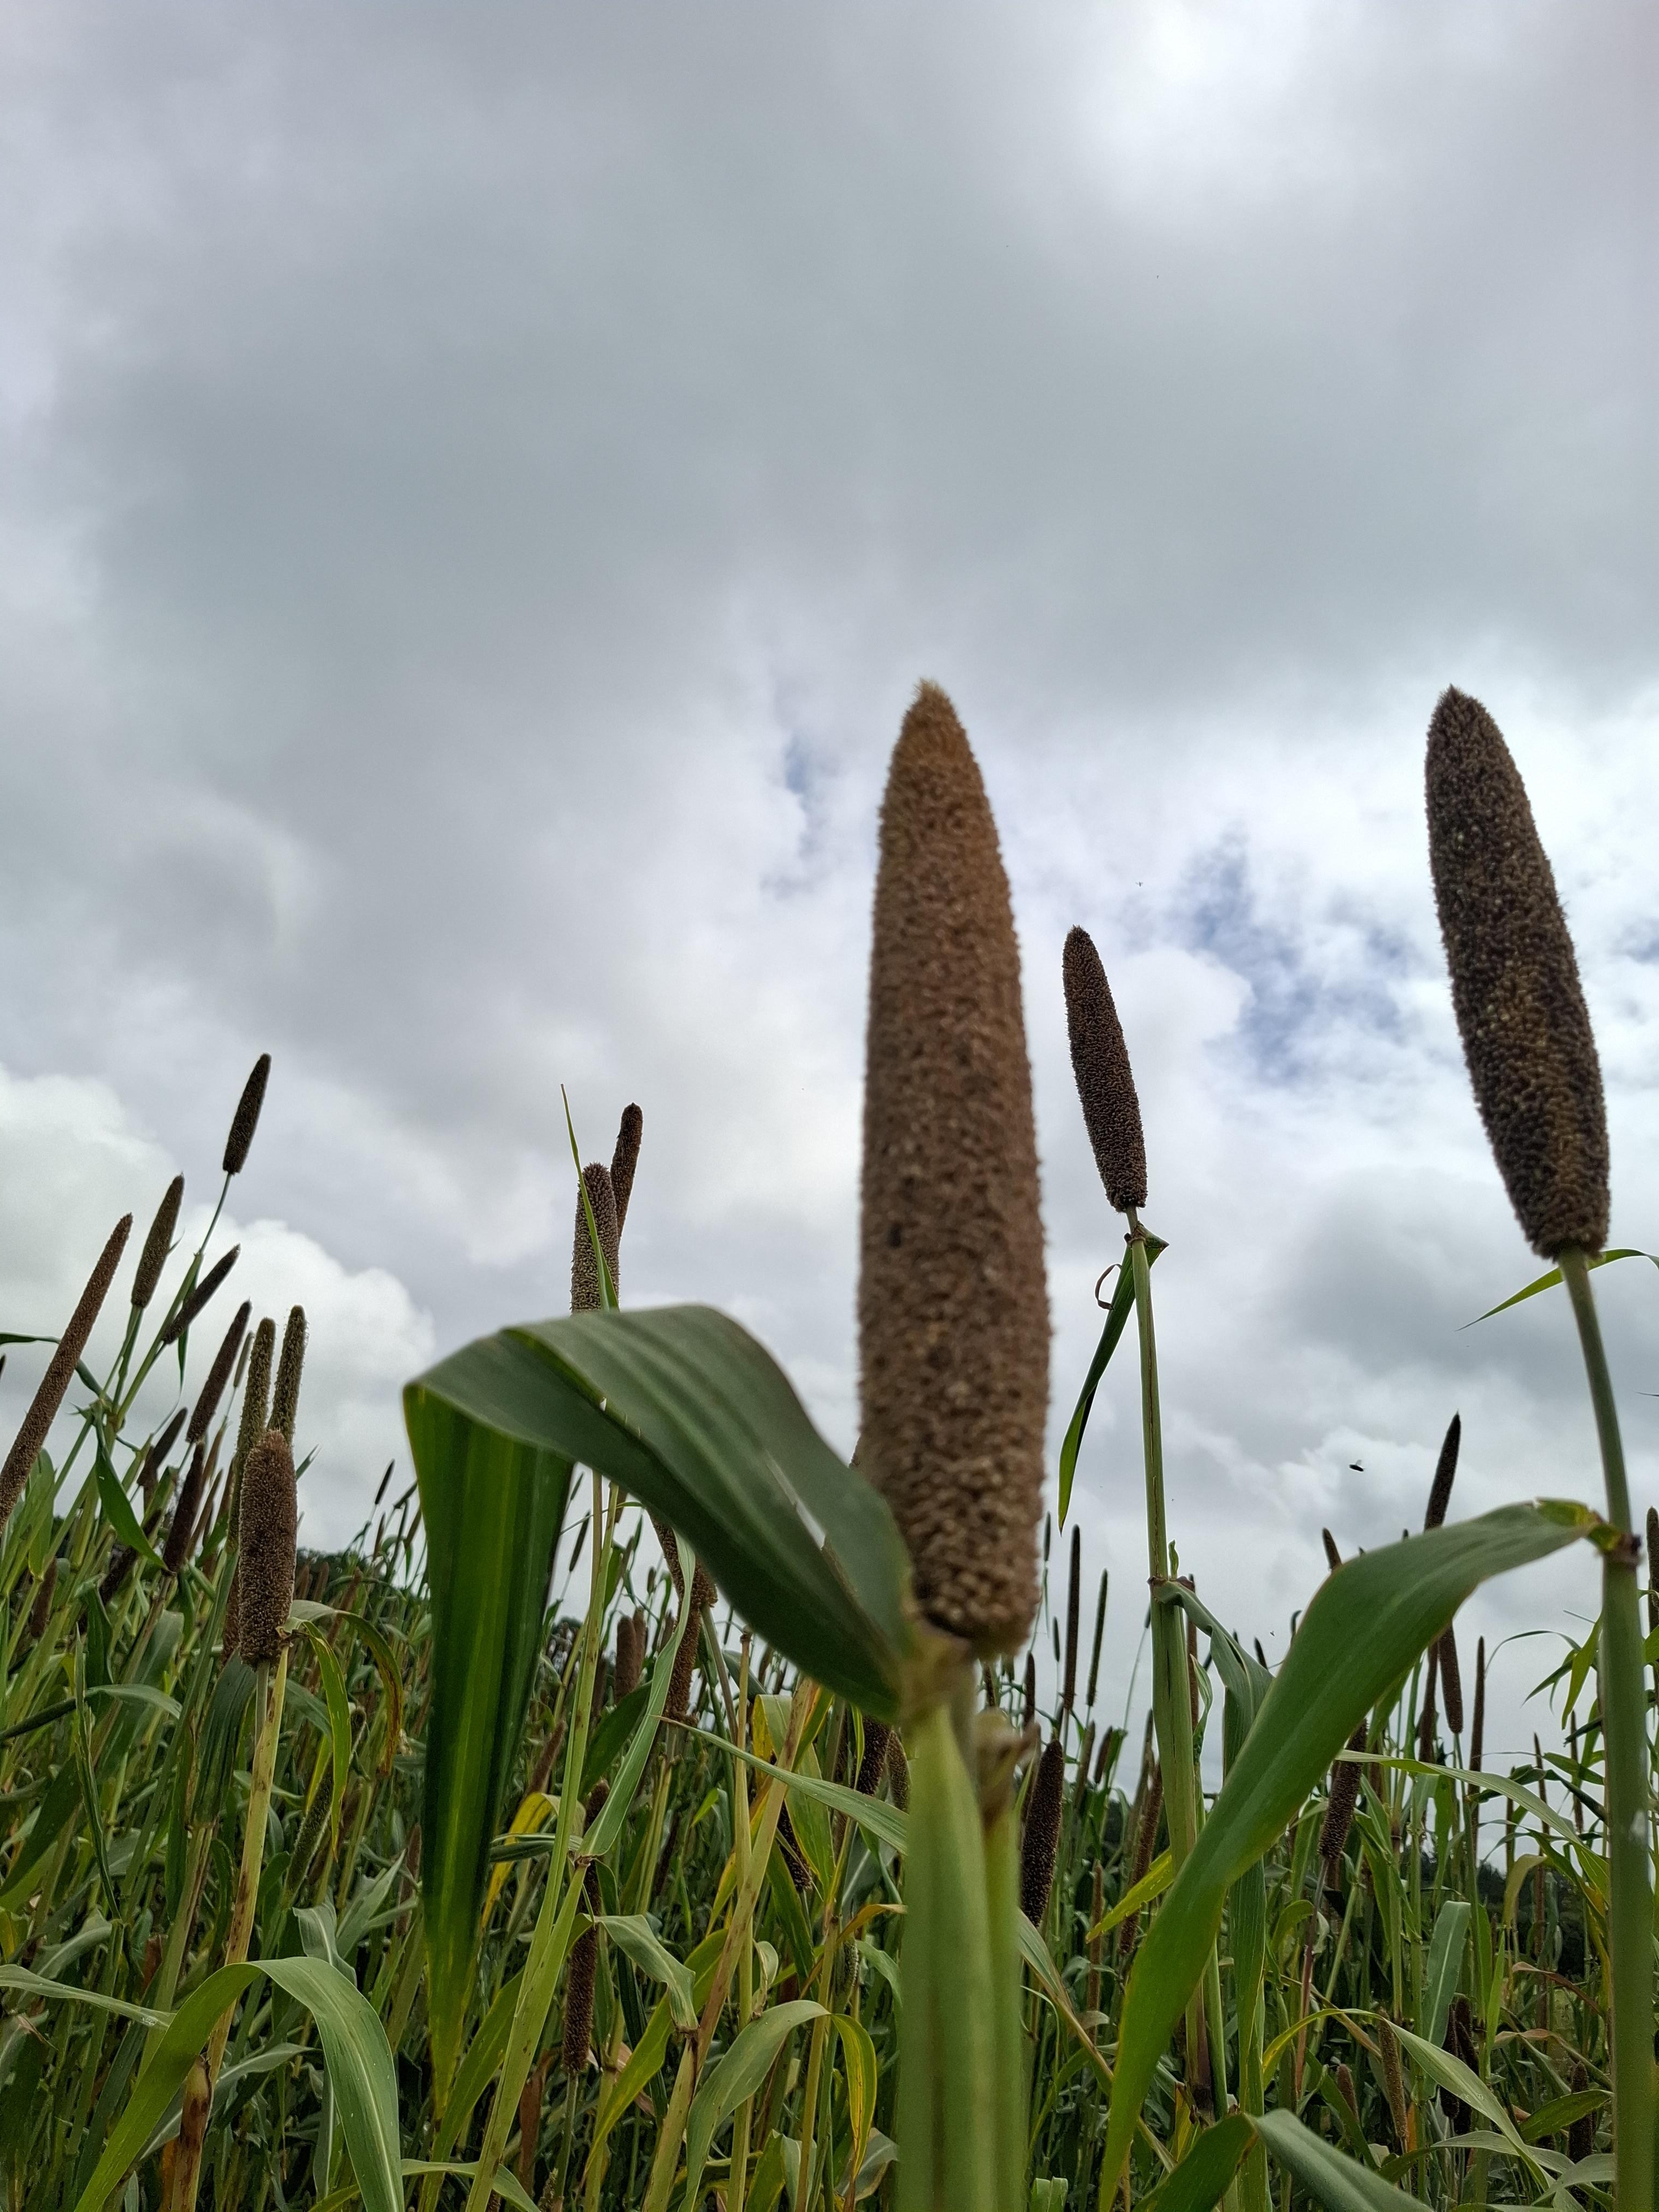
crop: sorghum
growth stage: harvest maturity
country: Tanzania
